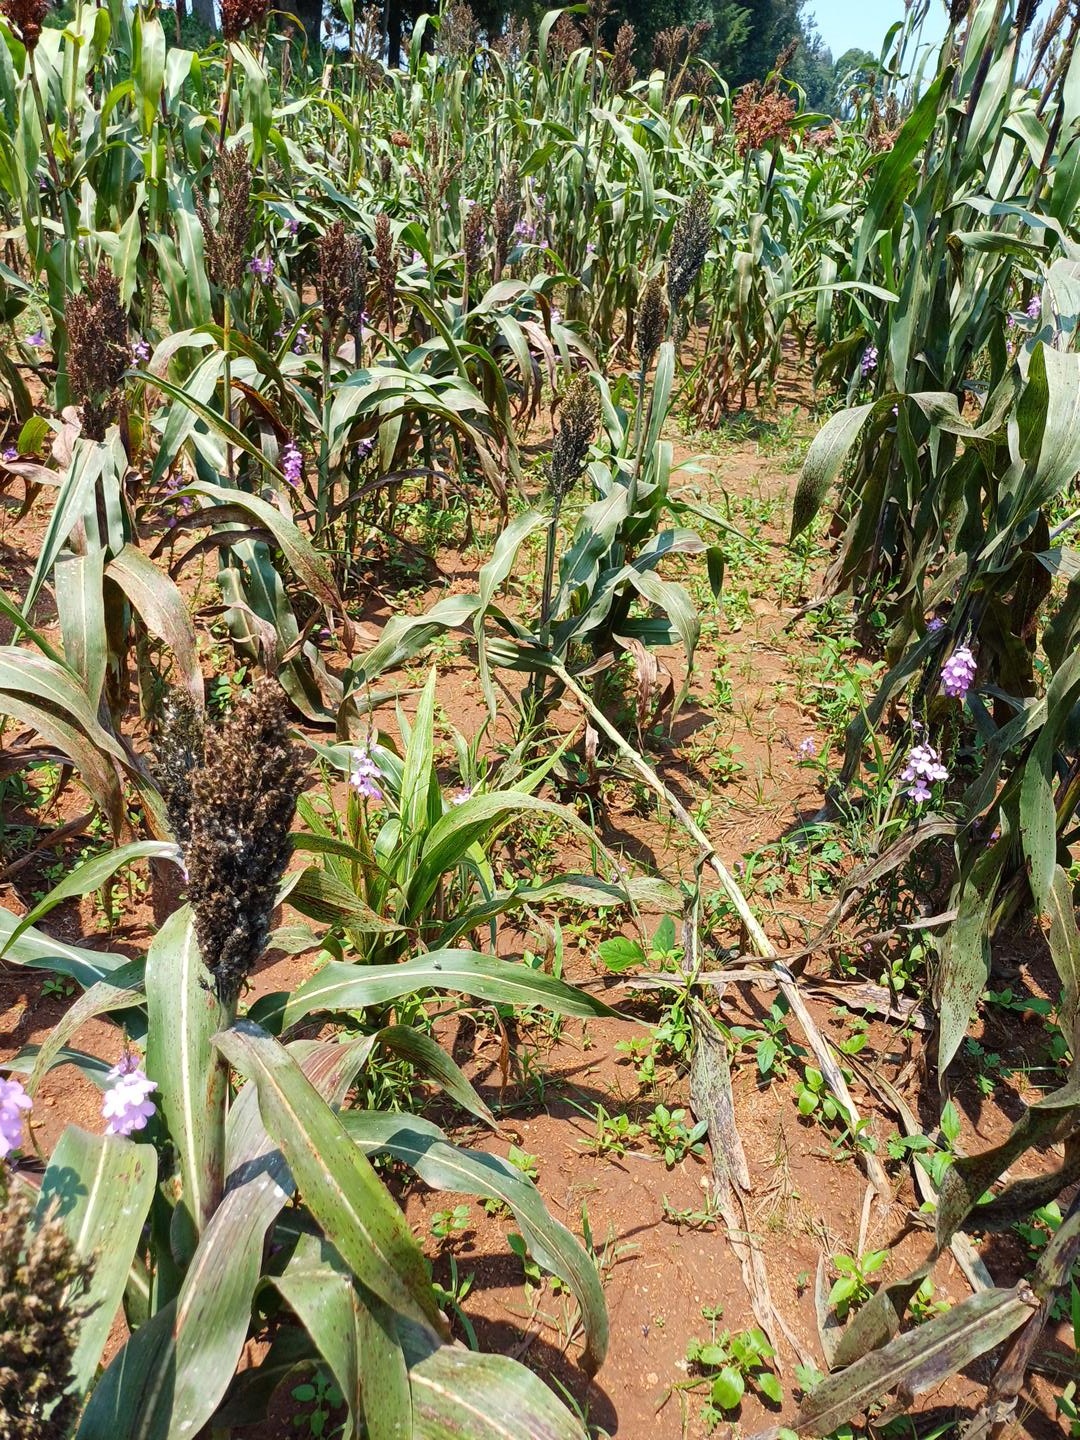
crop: sorghum
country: Kenya
